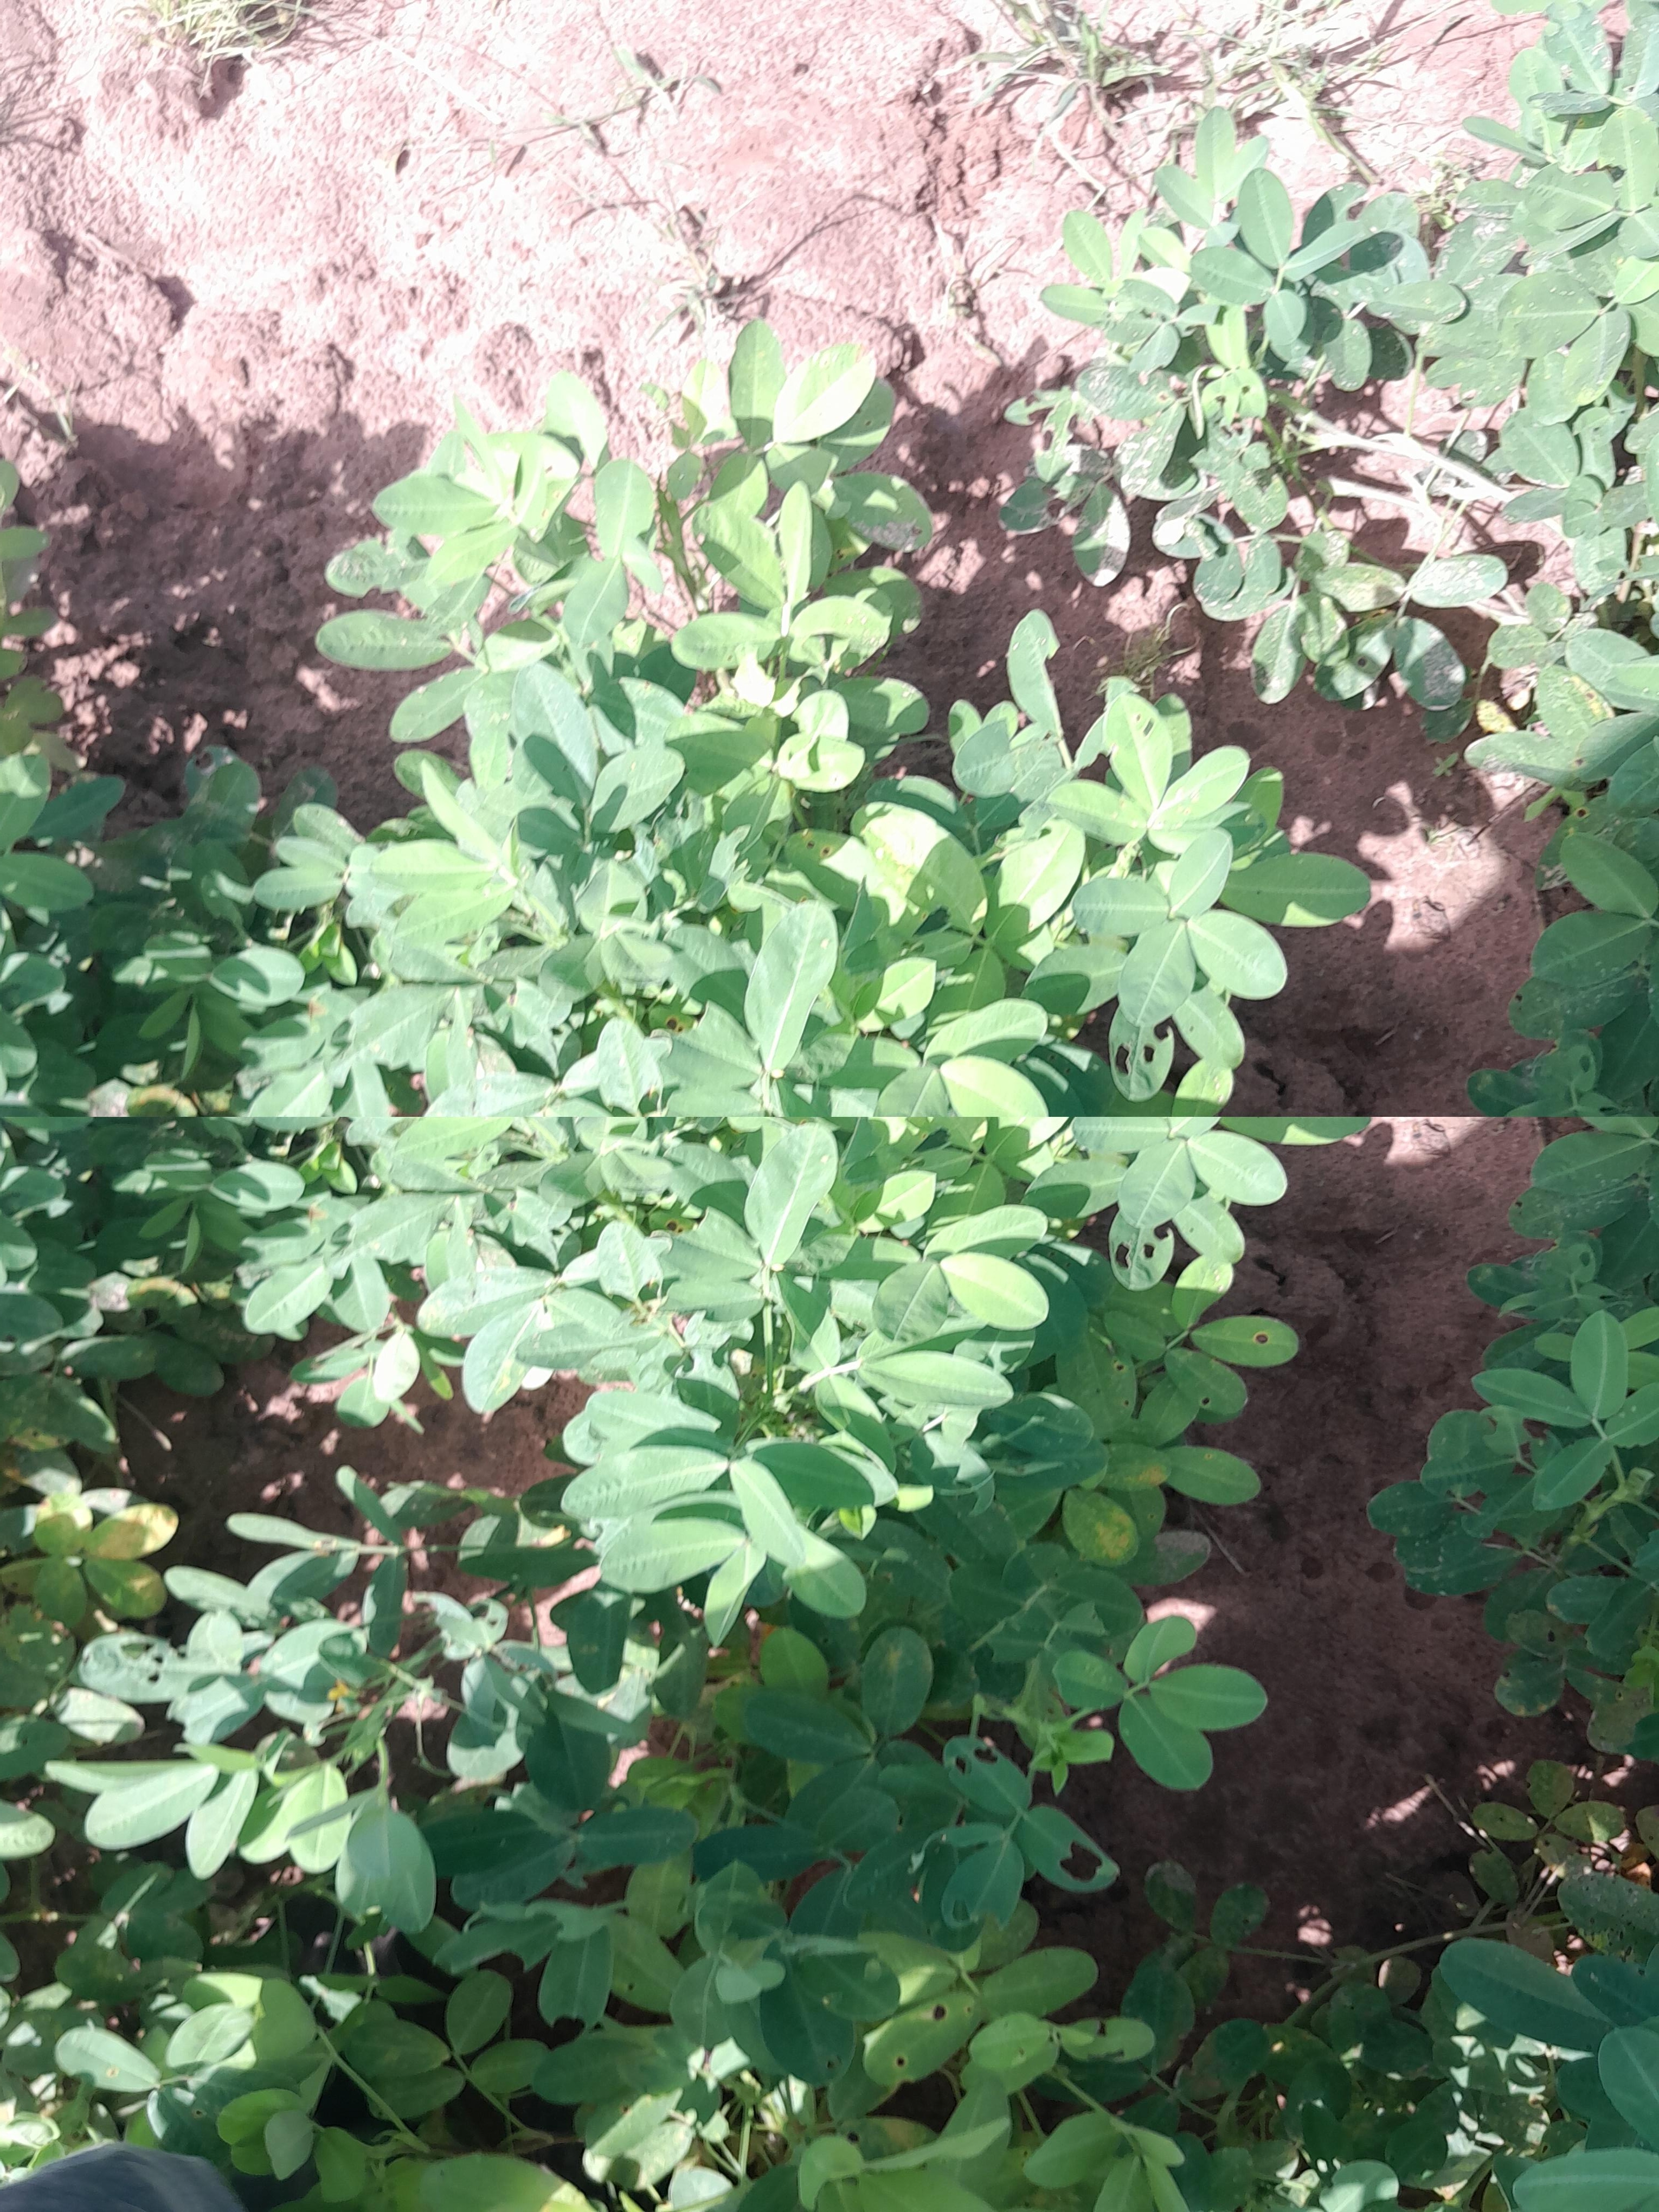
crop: groundnut
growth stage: flowering
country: Senegal
